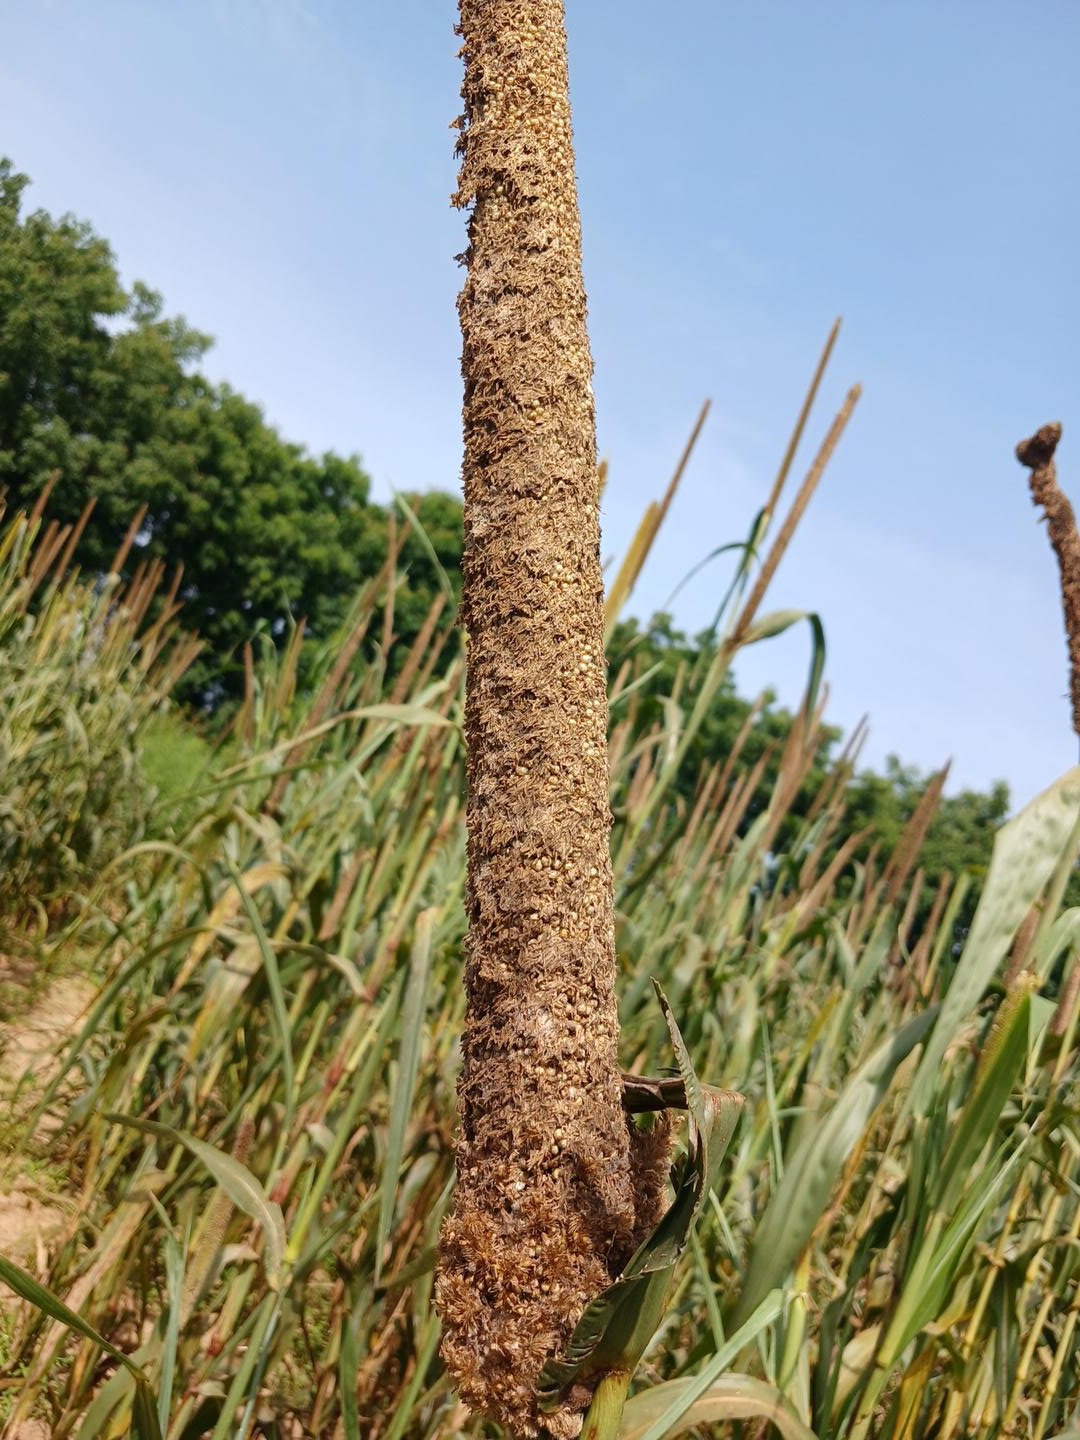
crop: pearl millet
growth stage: maturity
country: Senegal
